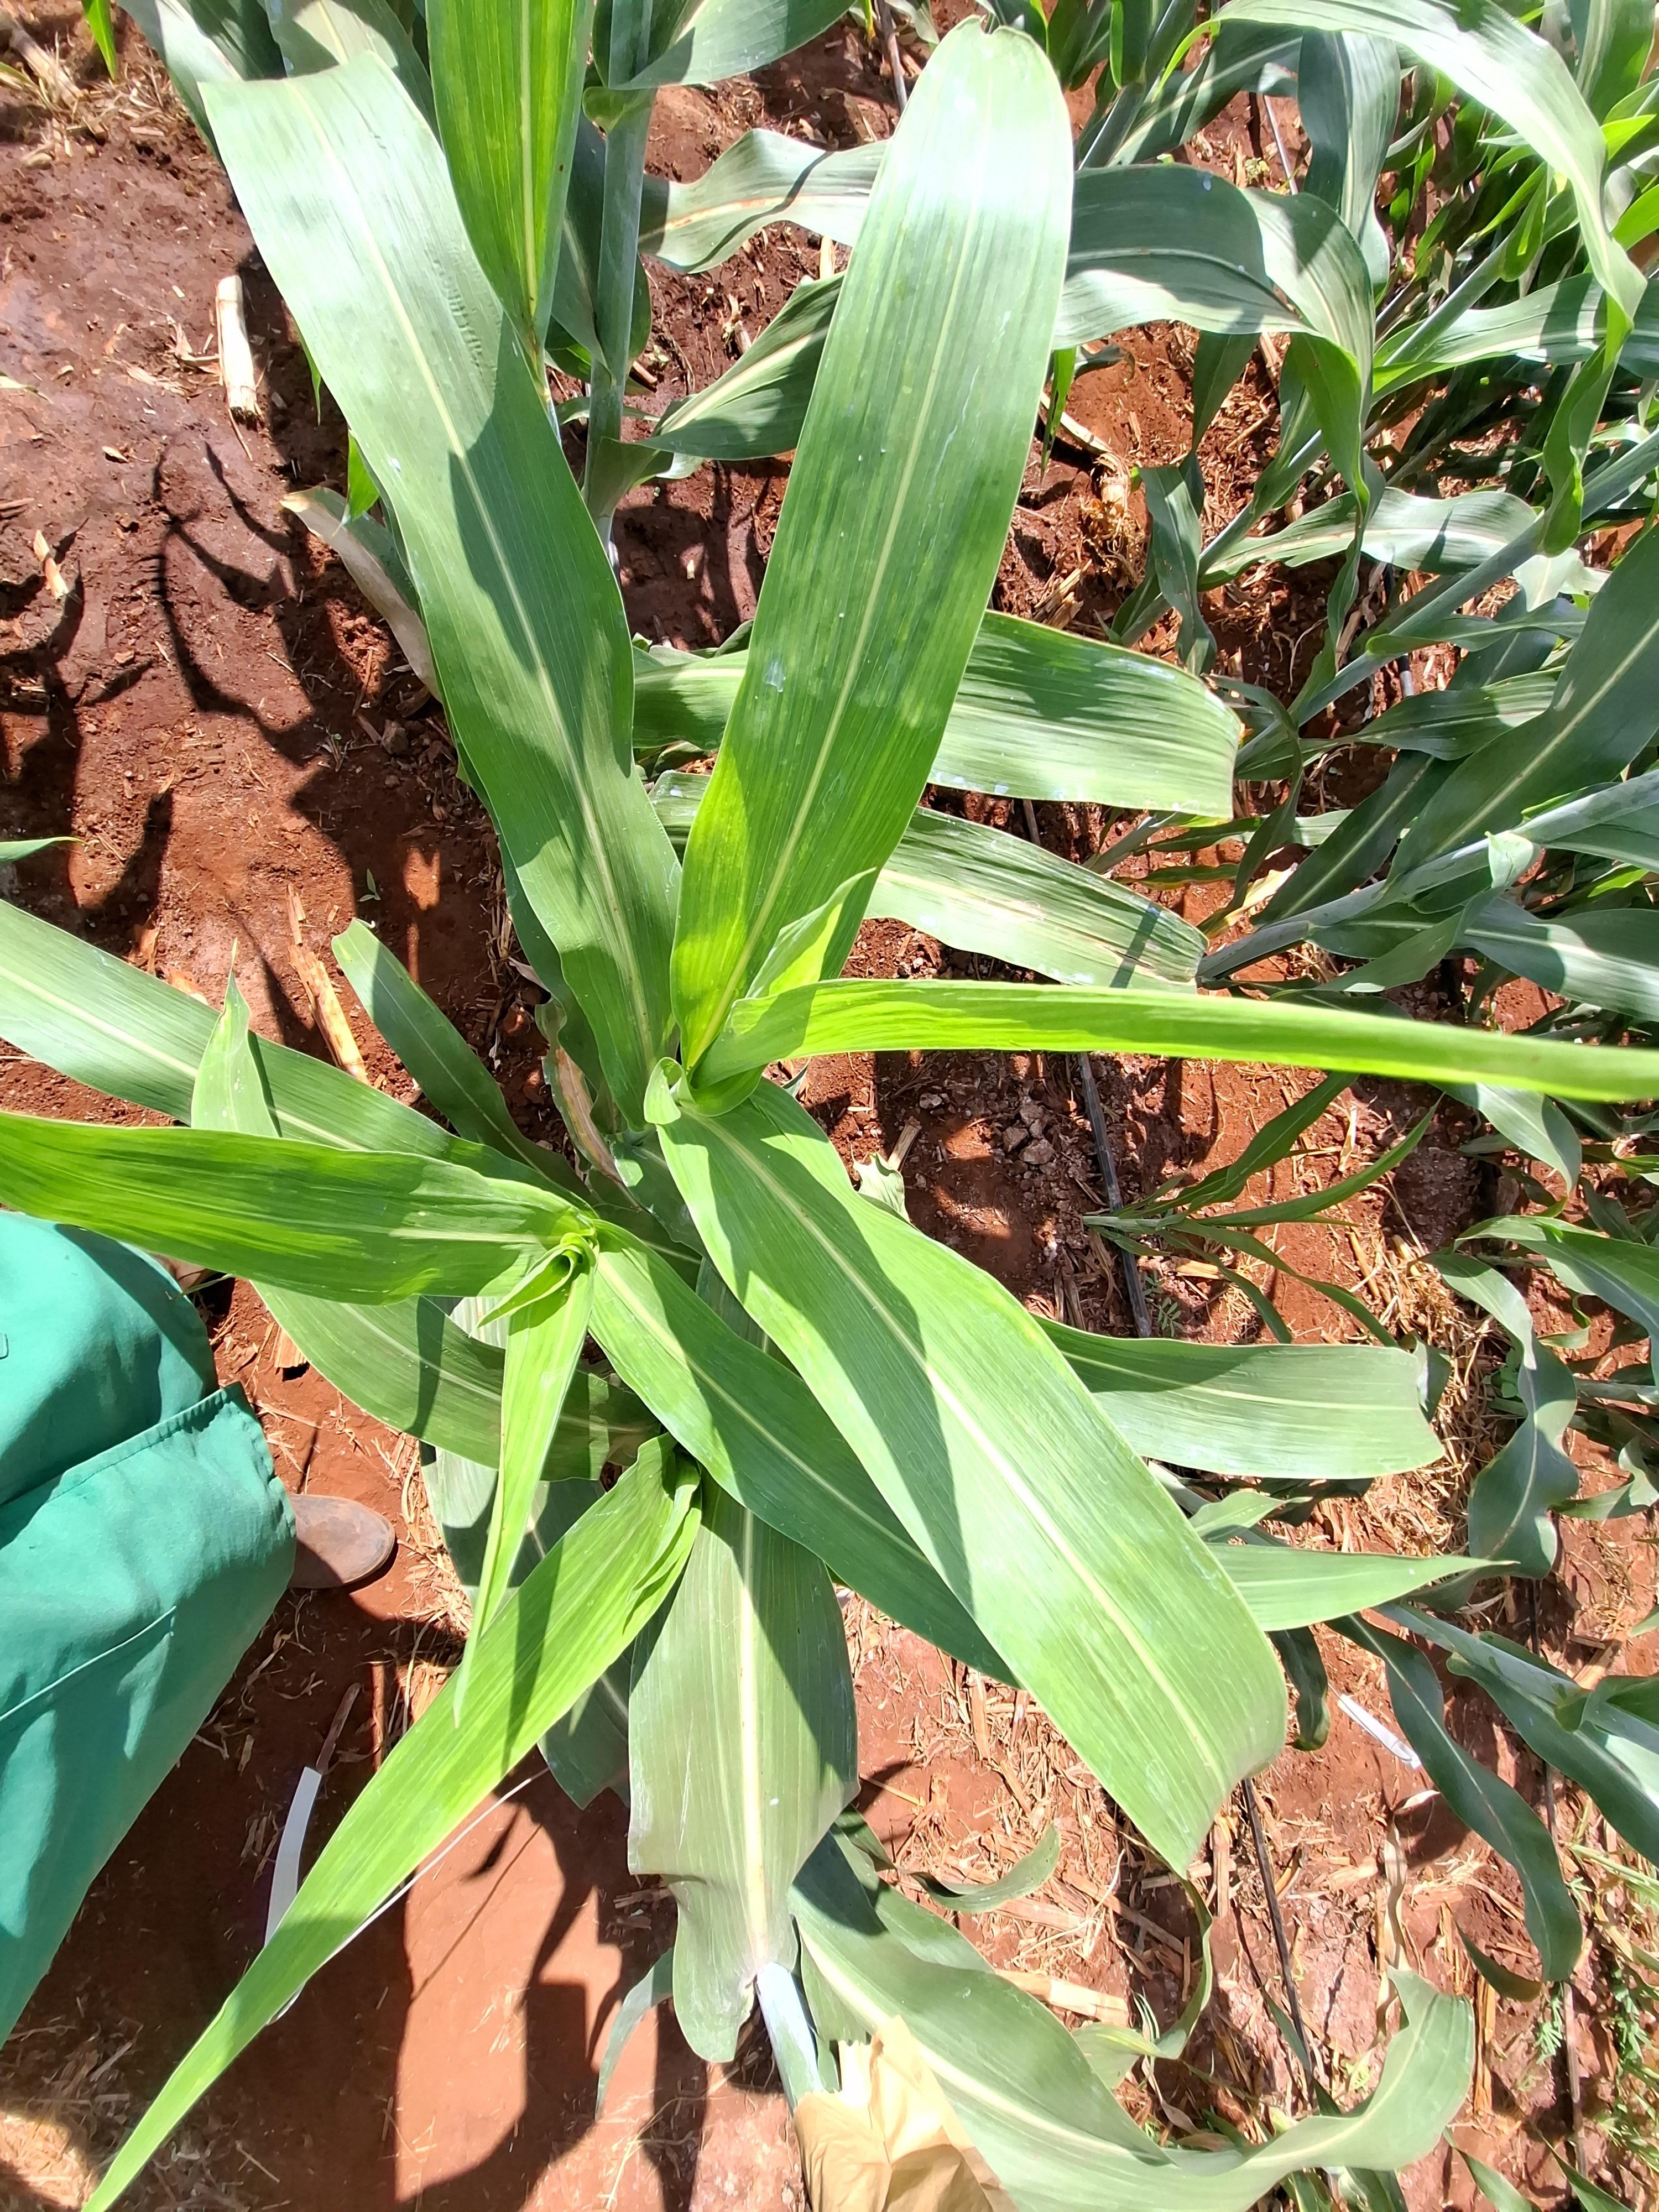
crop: sorghum
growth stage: vegetative
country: Kenya
